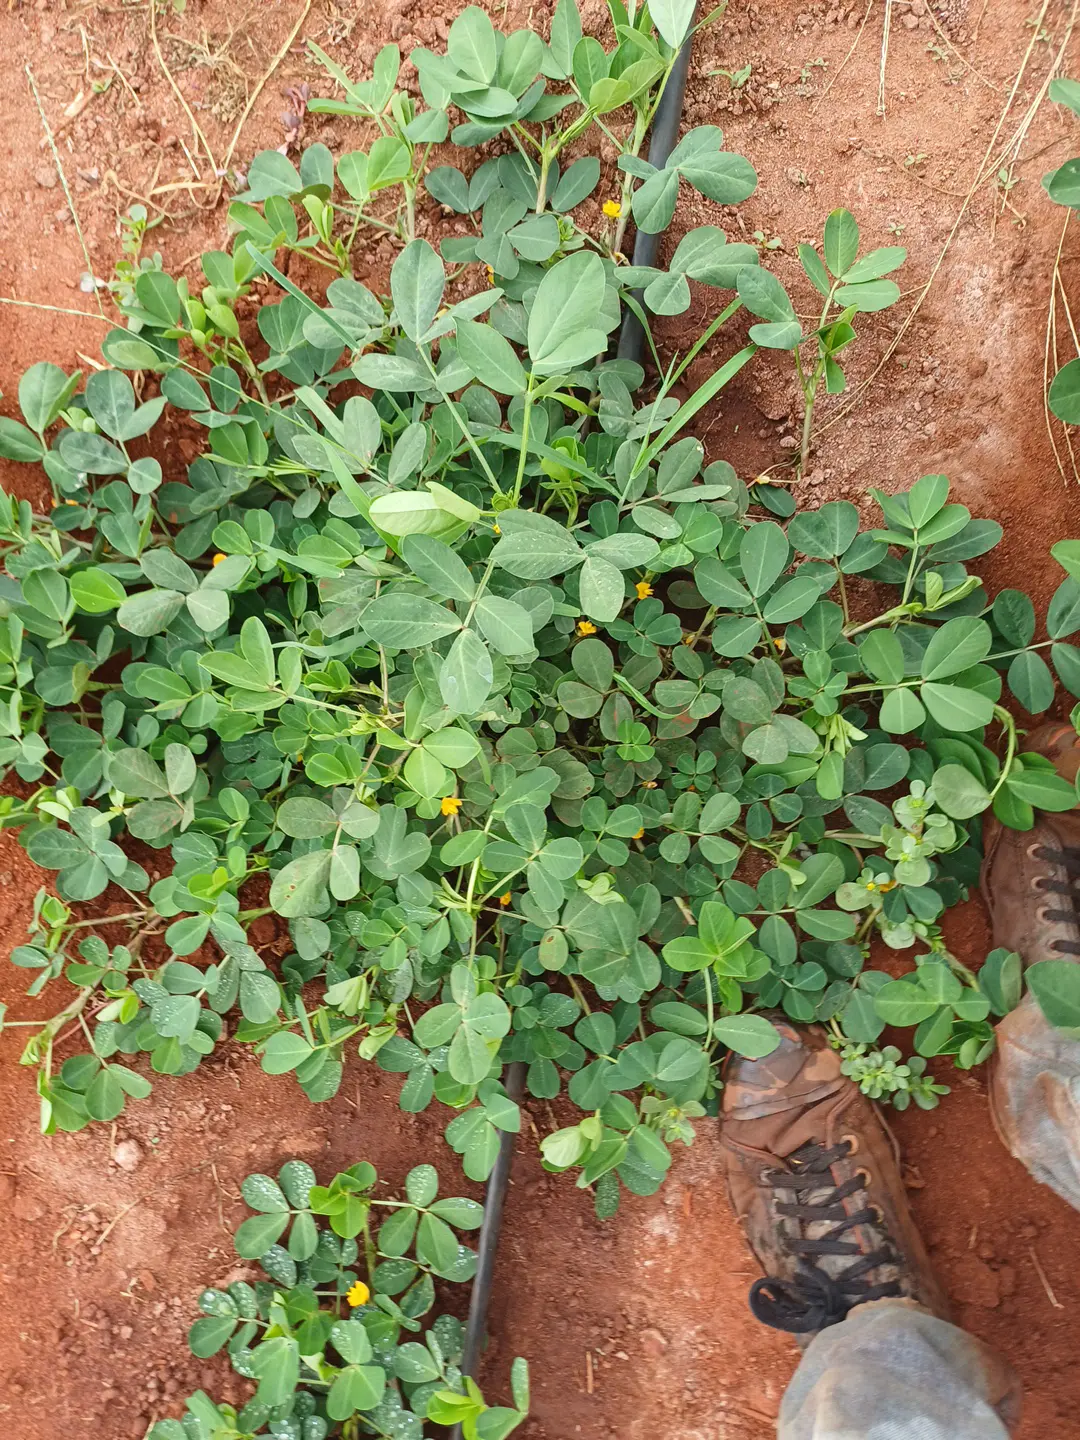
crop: groundnut
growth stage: flowering
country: Kenya
